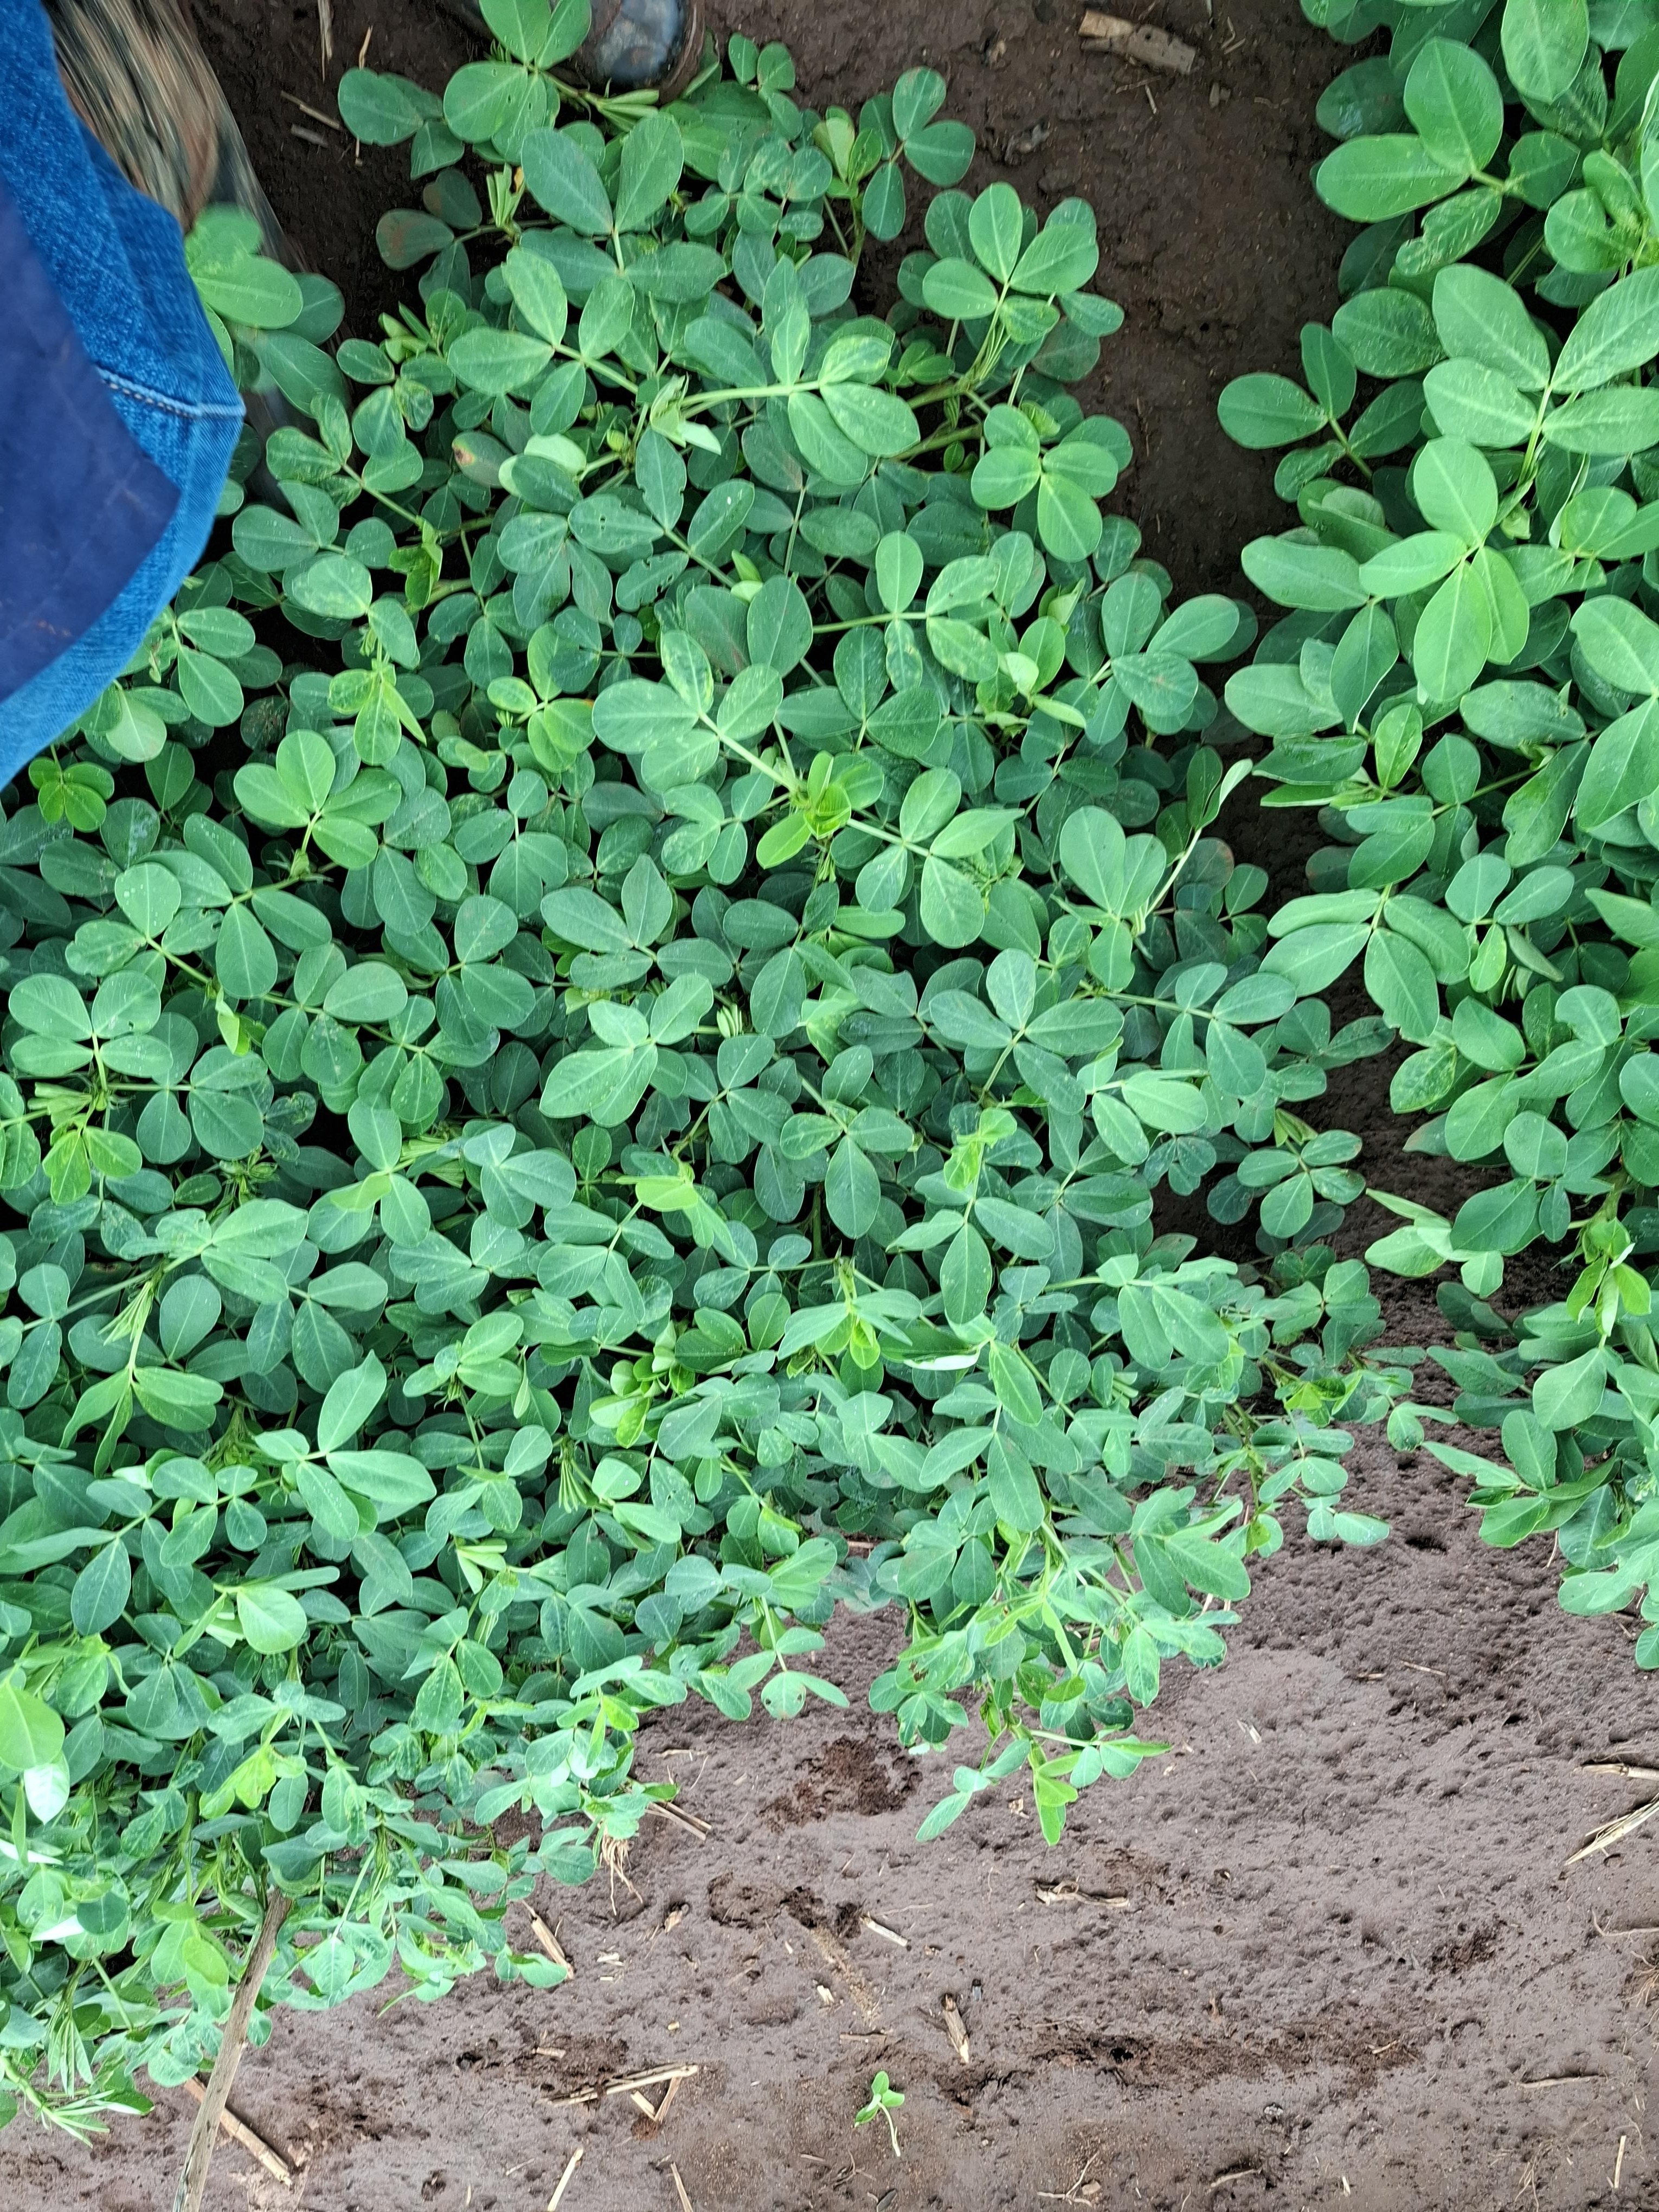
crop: groundnut
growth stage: flowering
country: Kenya
